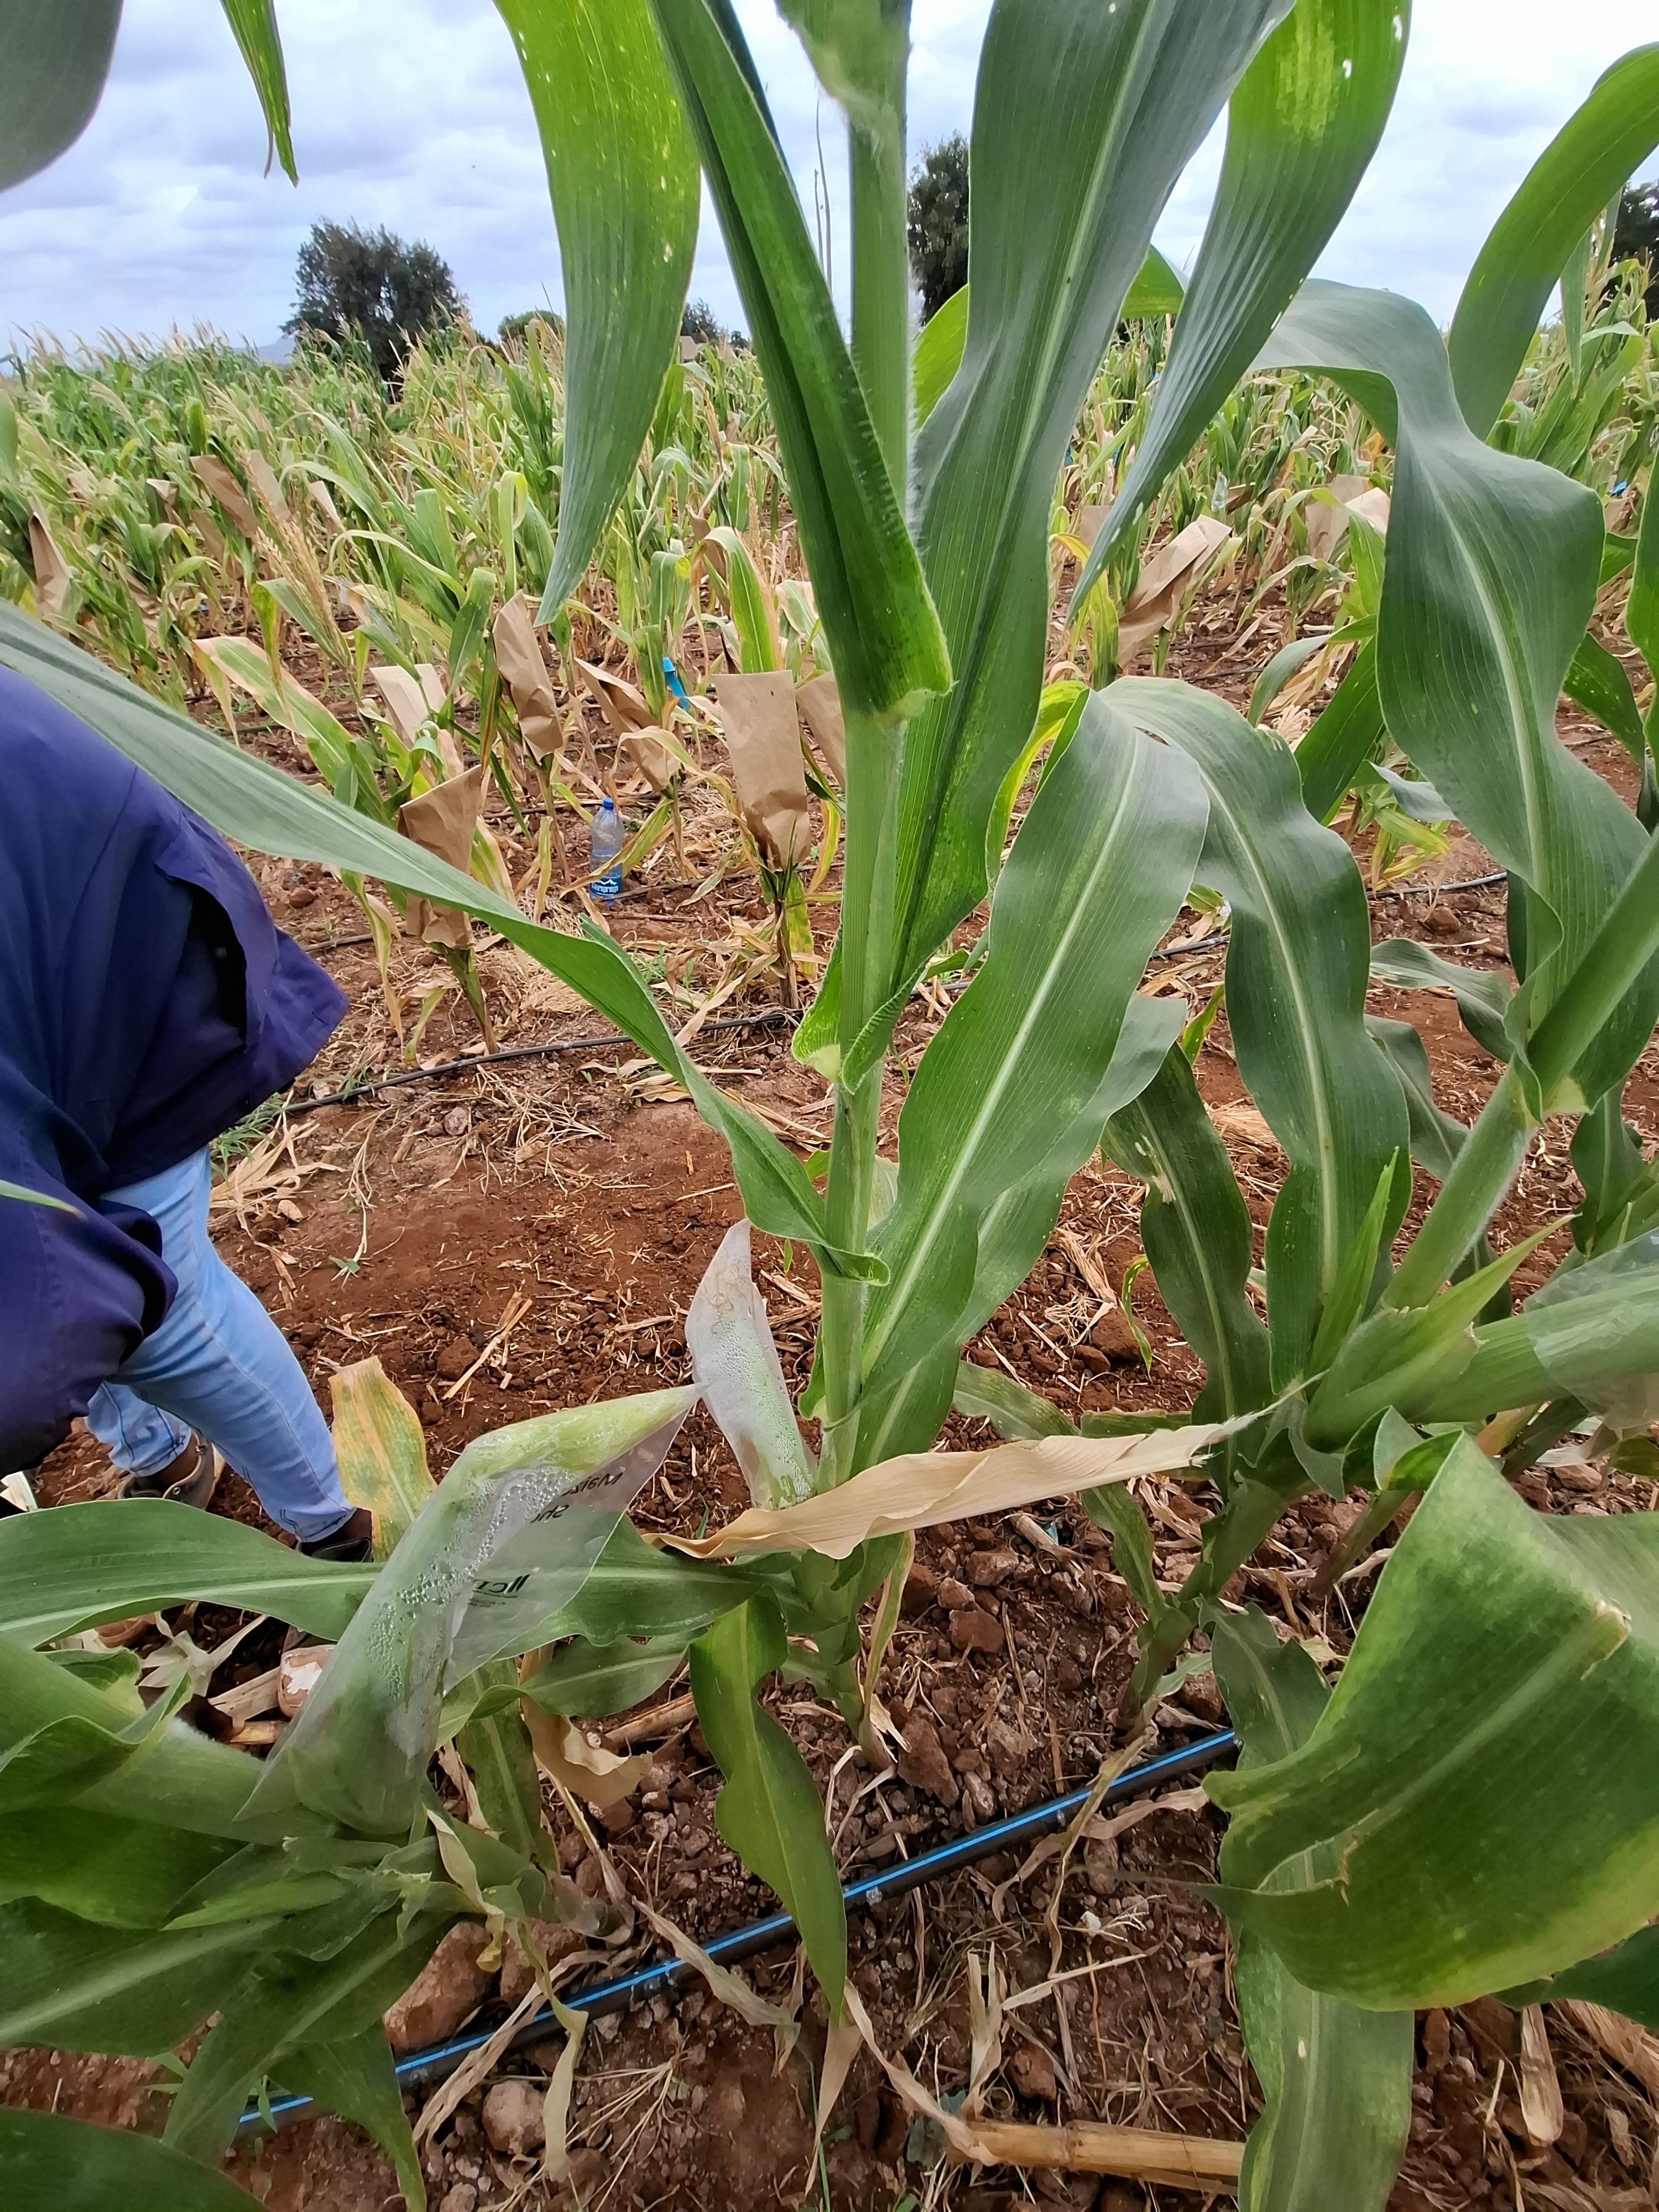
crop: maize
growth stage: vegetative
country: Kenya
